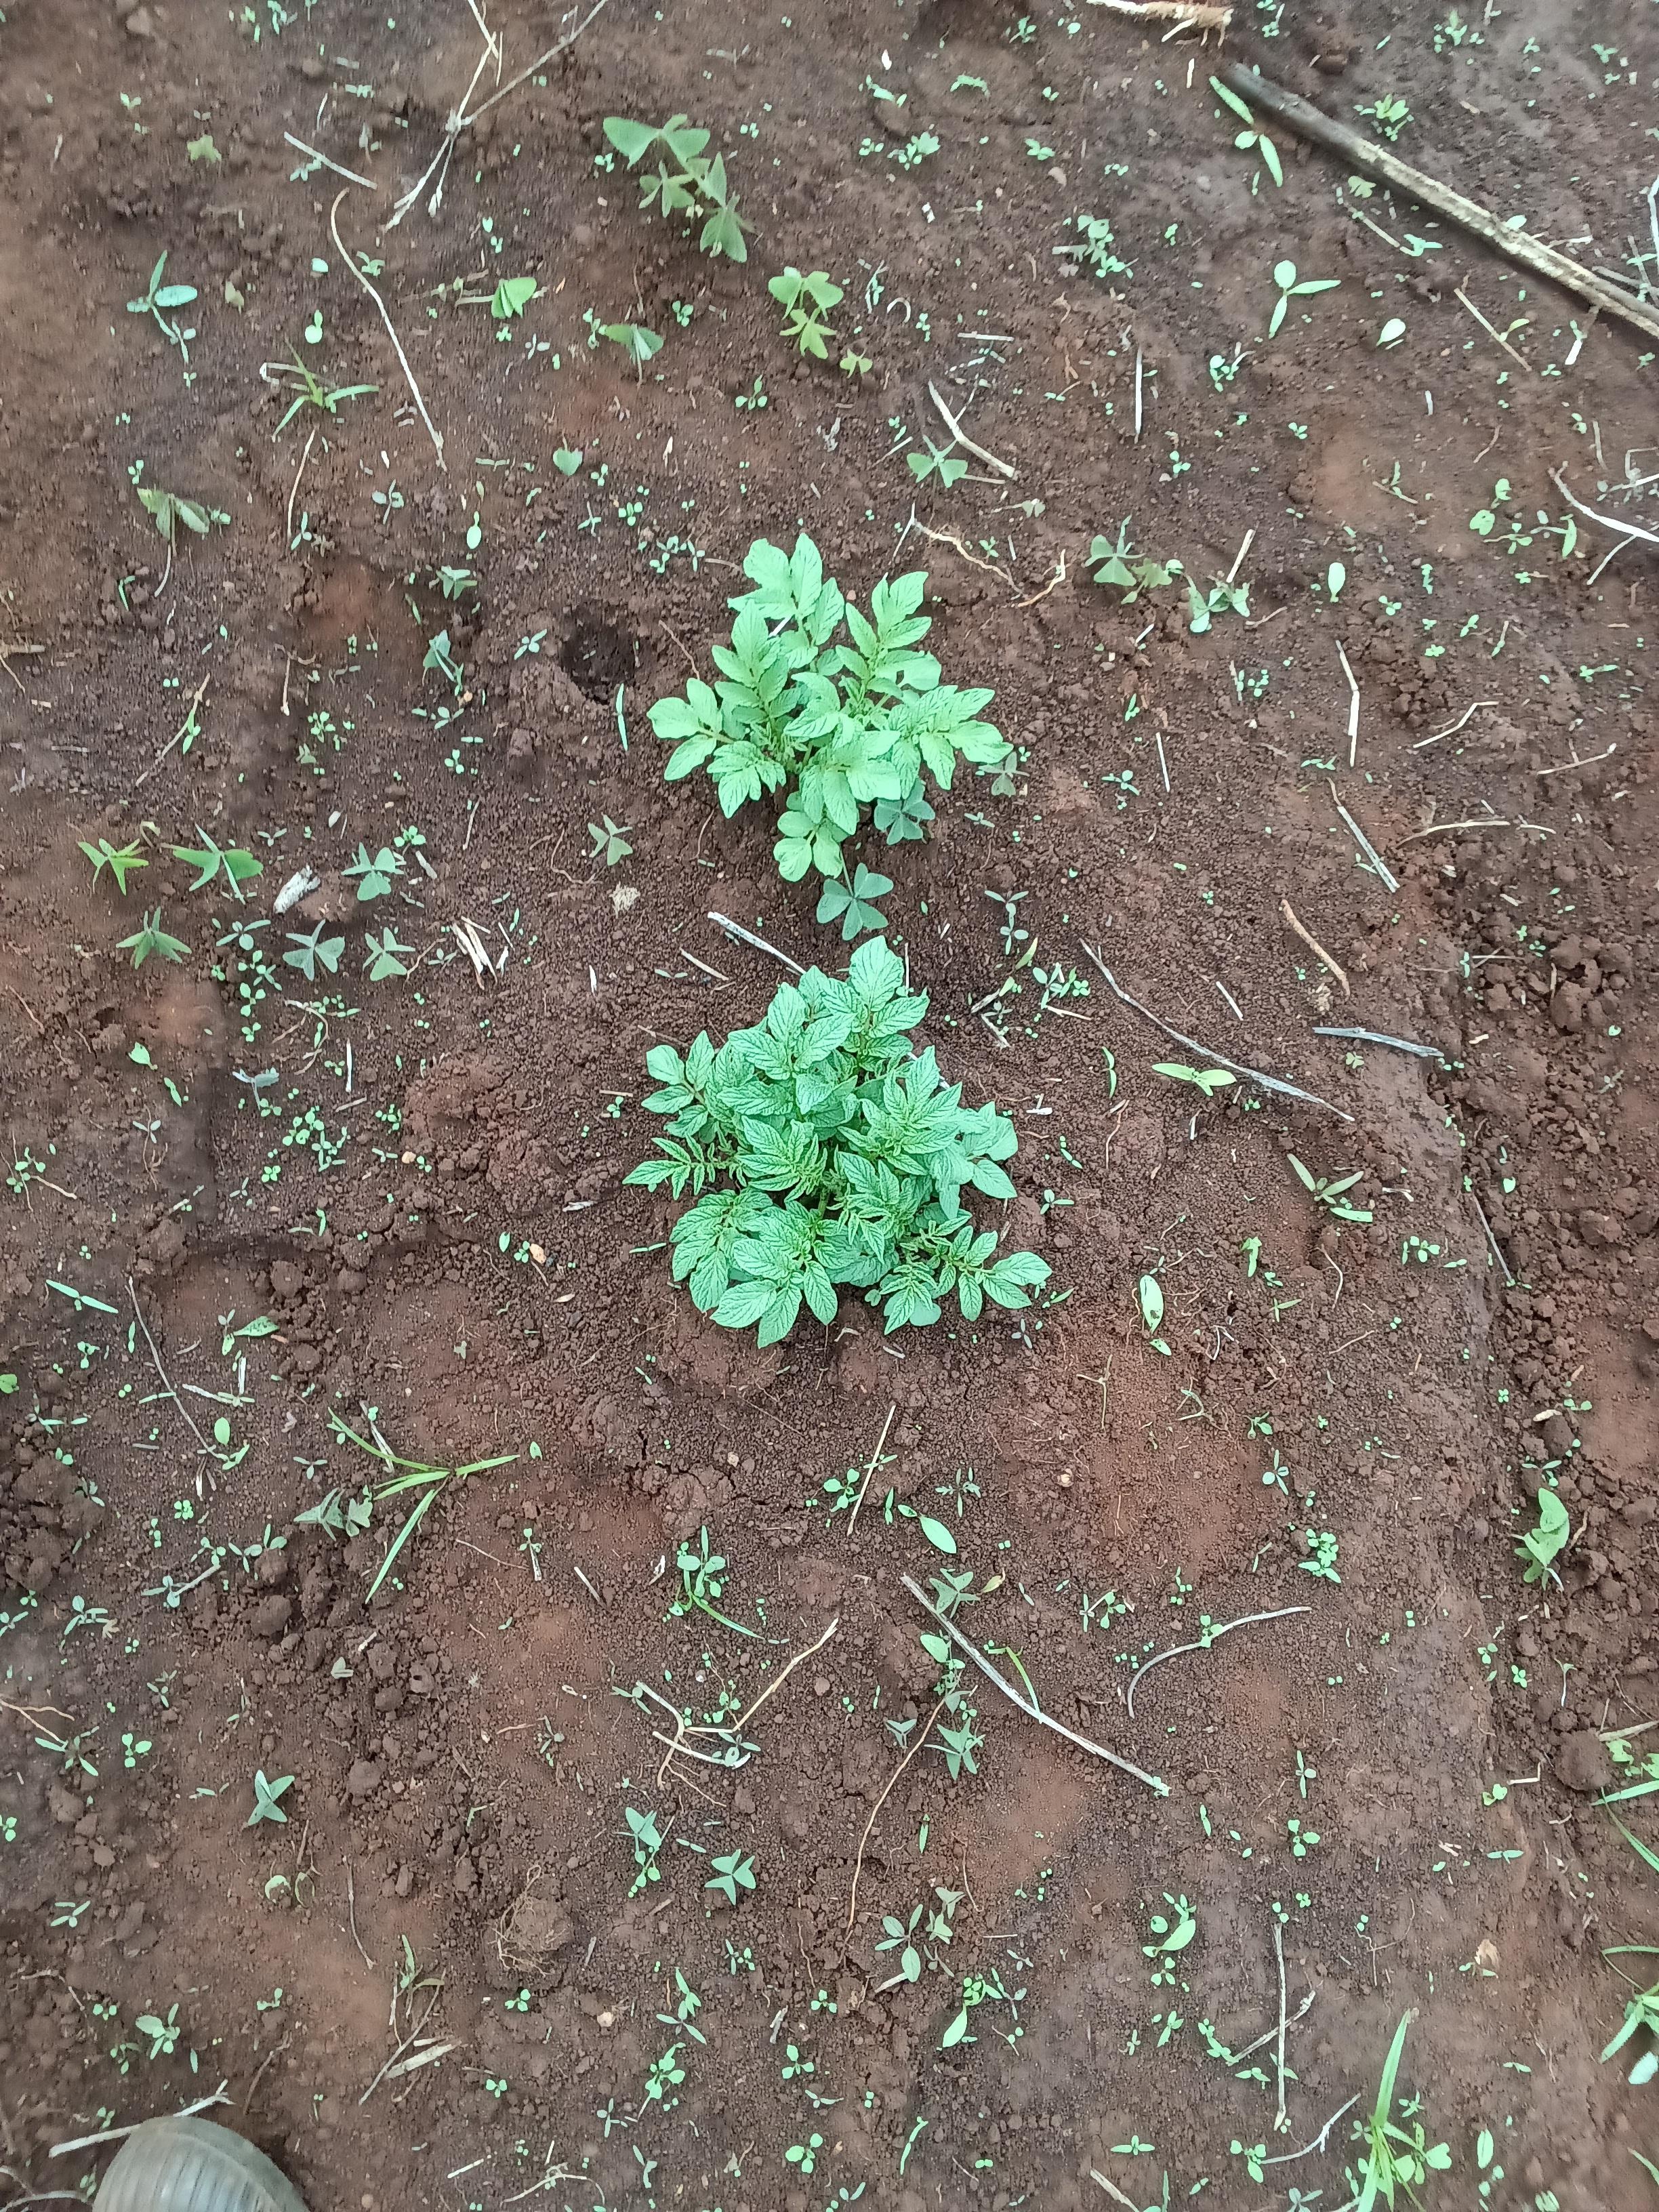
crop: potato
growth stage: sprouting emergence
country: Kenya
